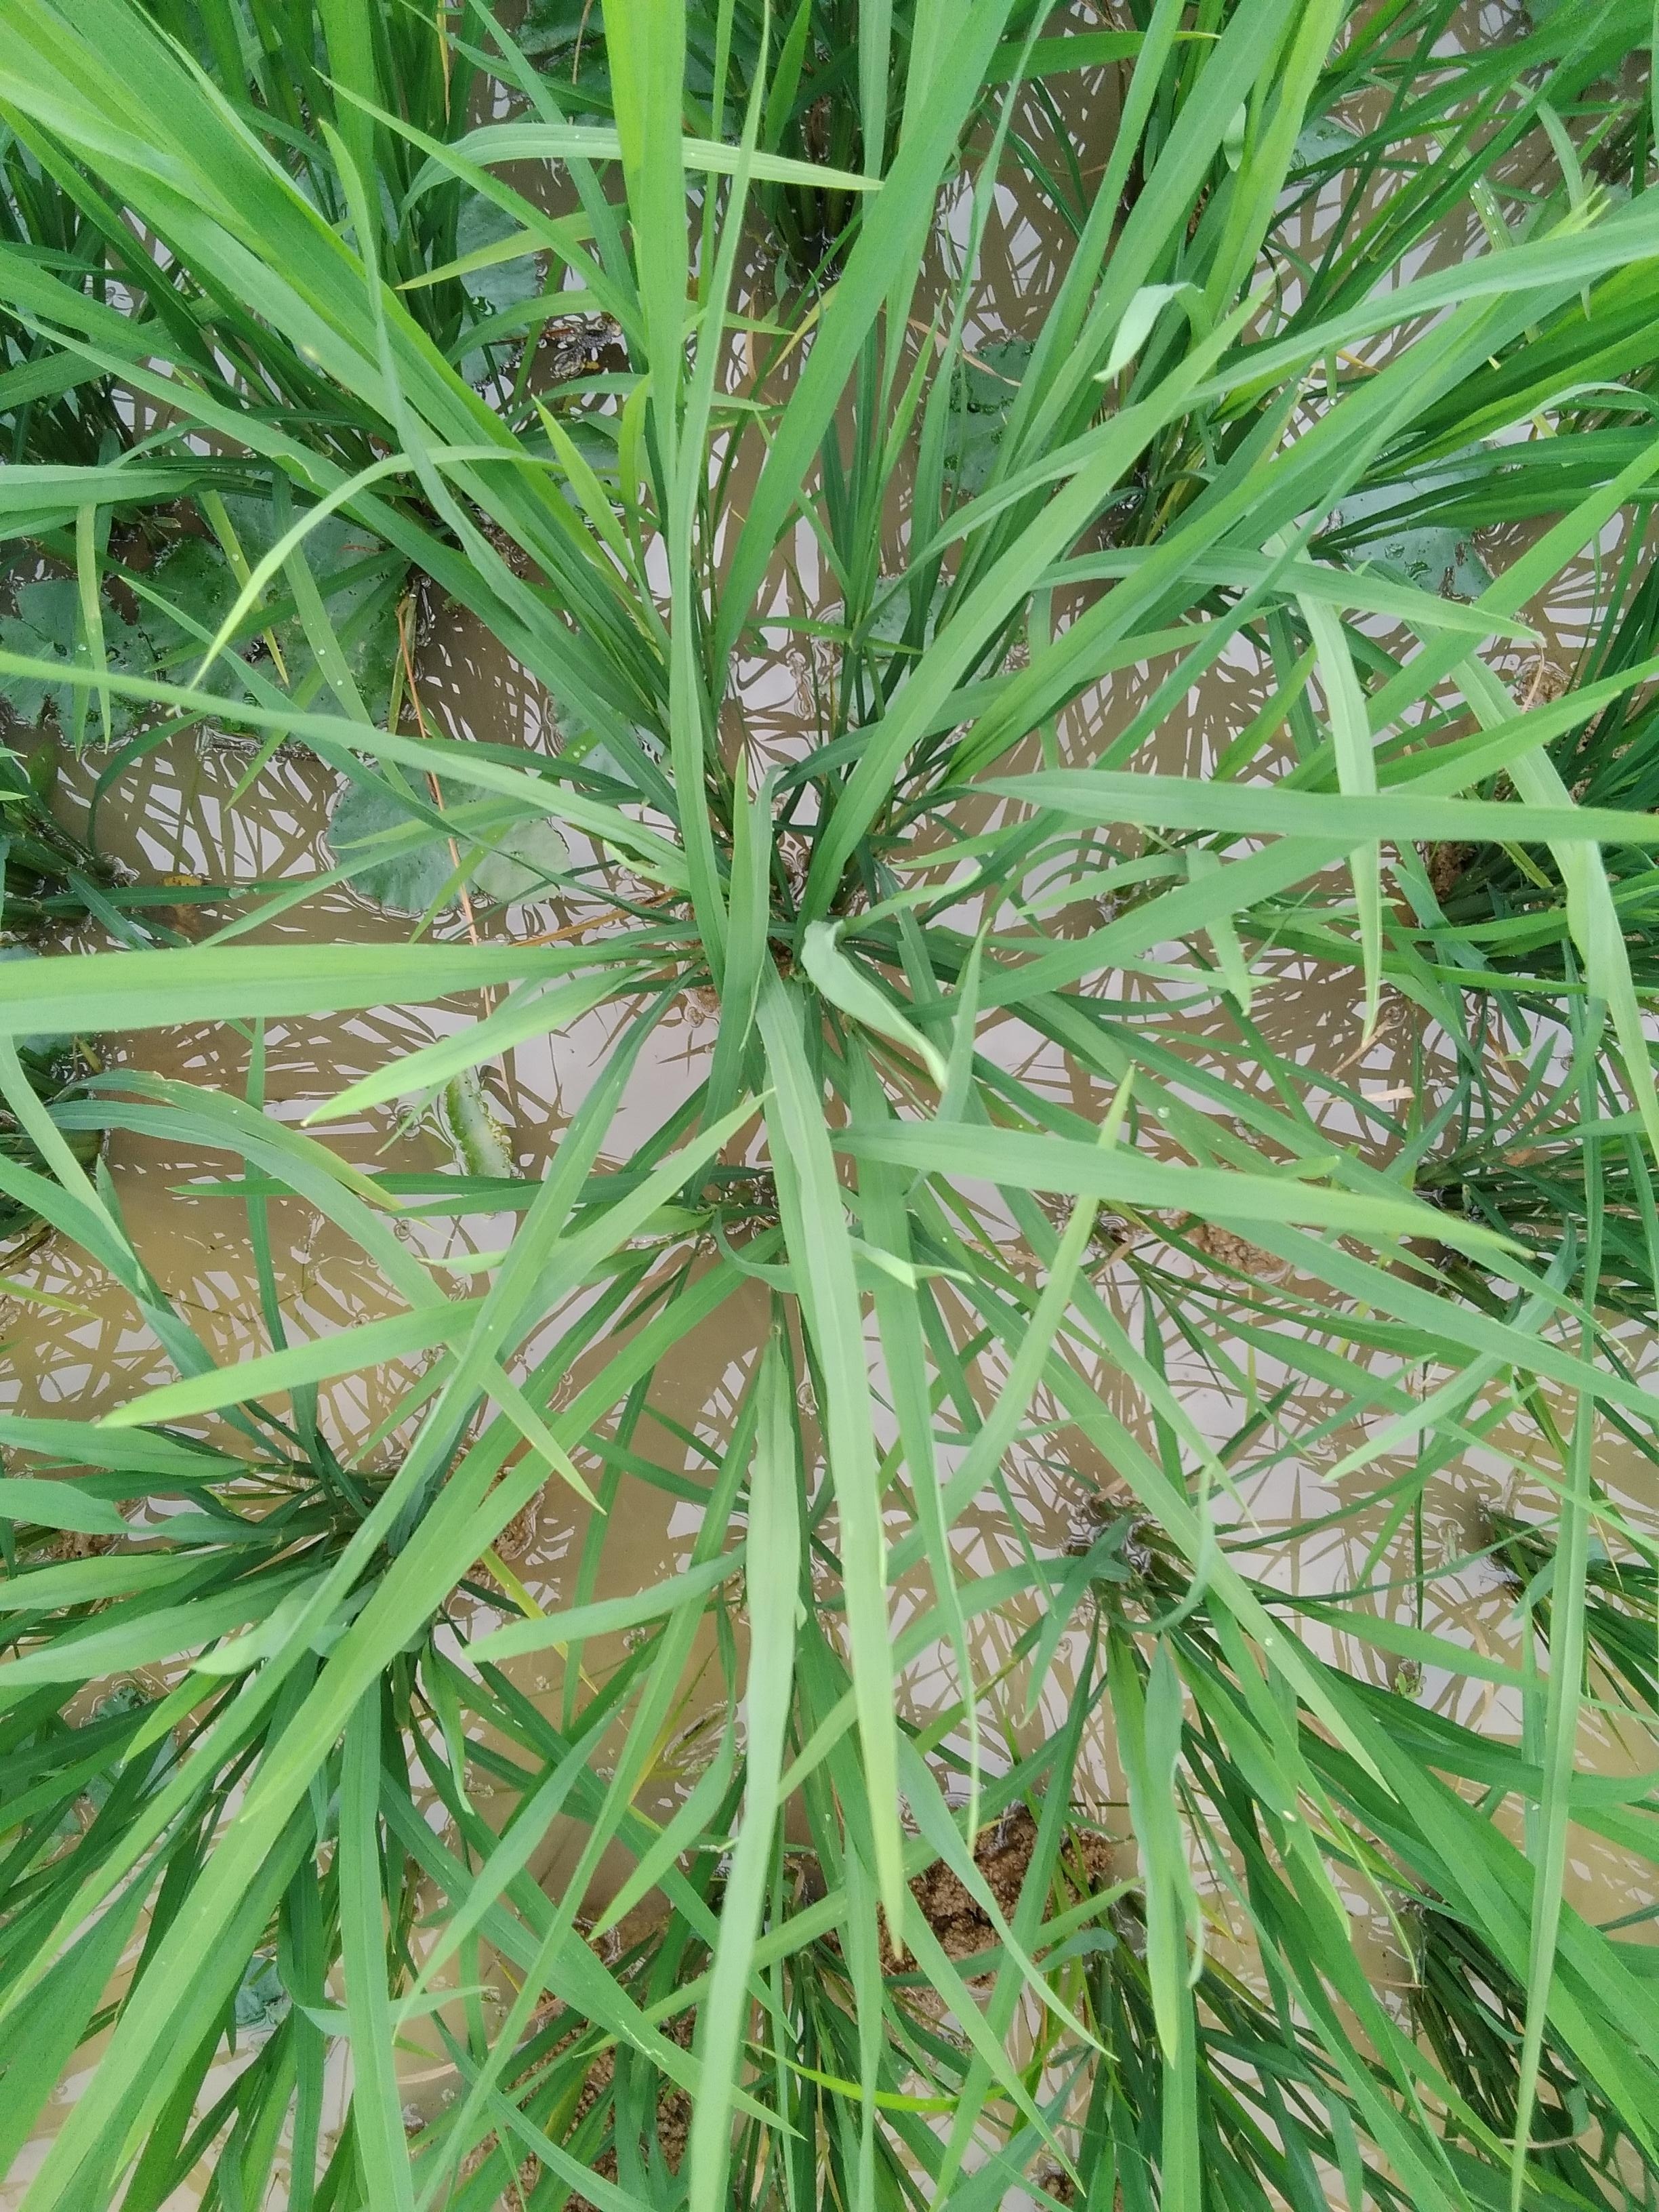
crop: rice
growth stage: vegetative
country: Nigeria
